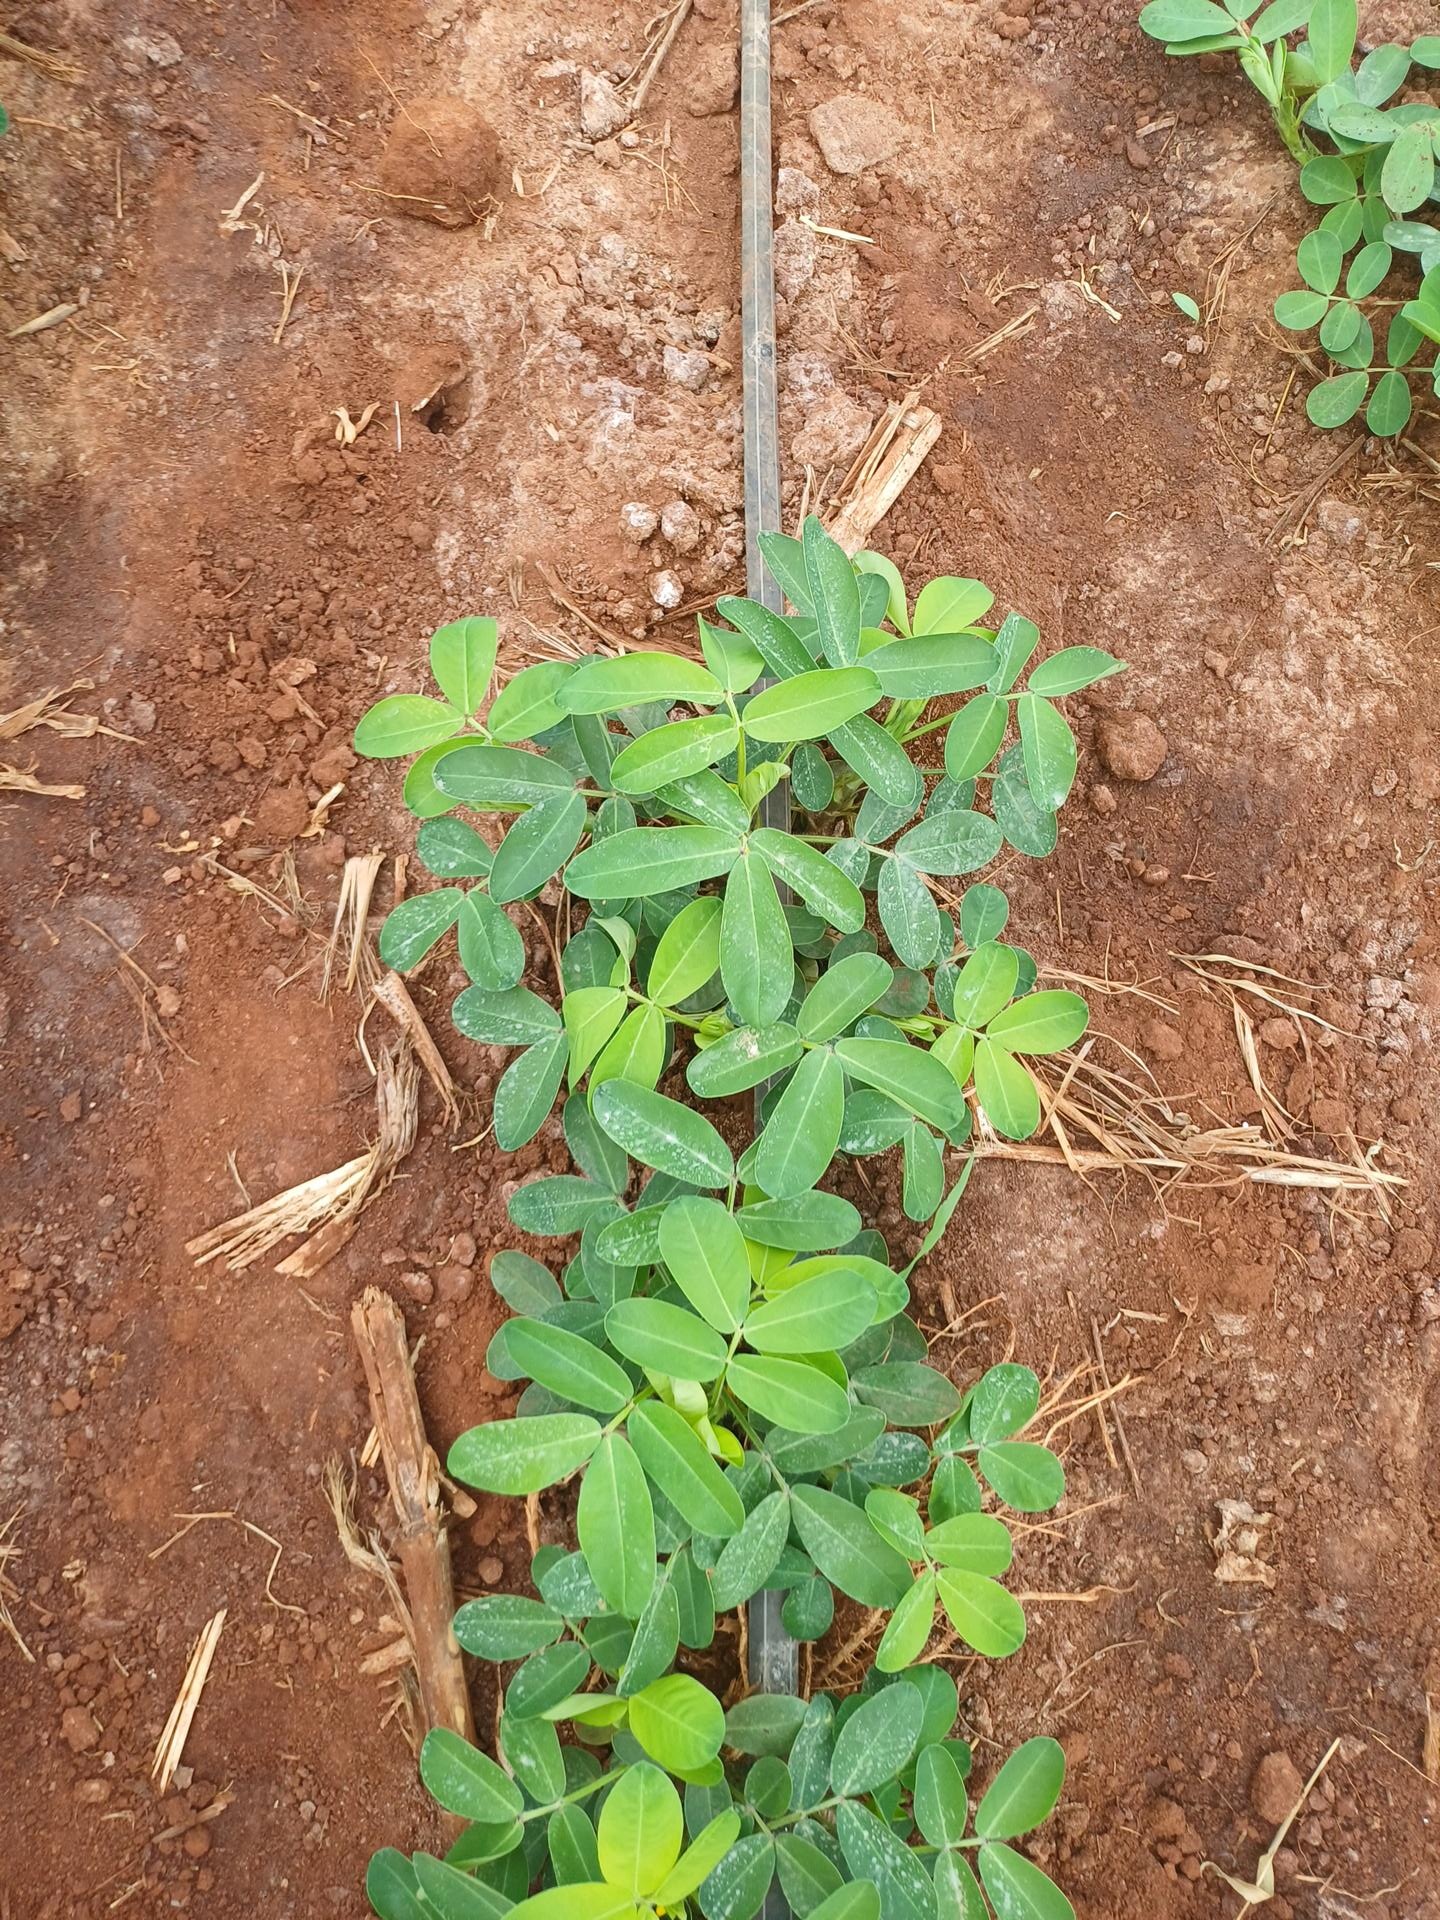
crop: groundnut
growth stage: flowering
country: Kenya
